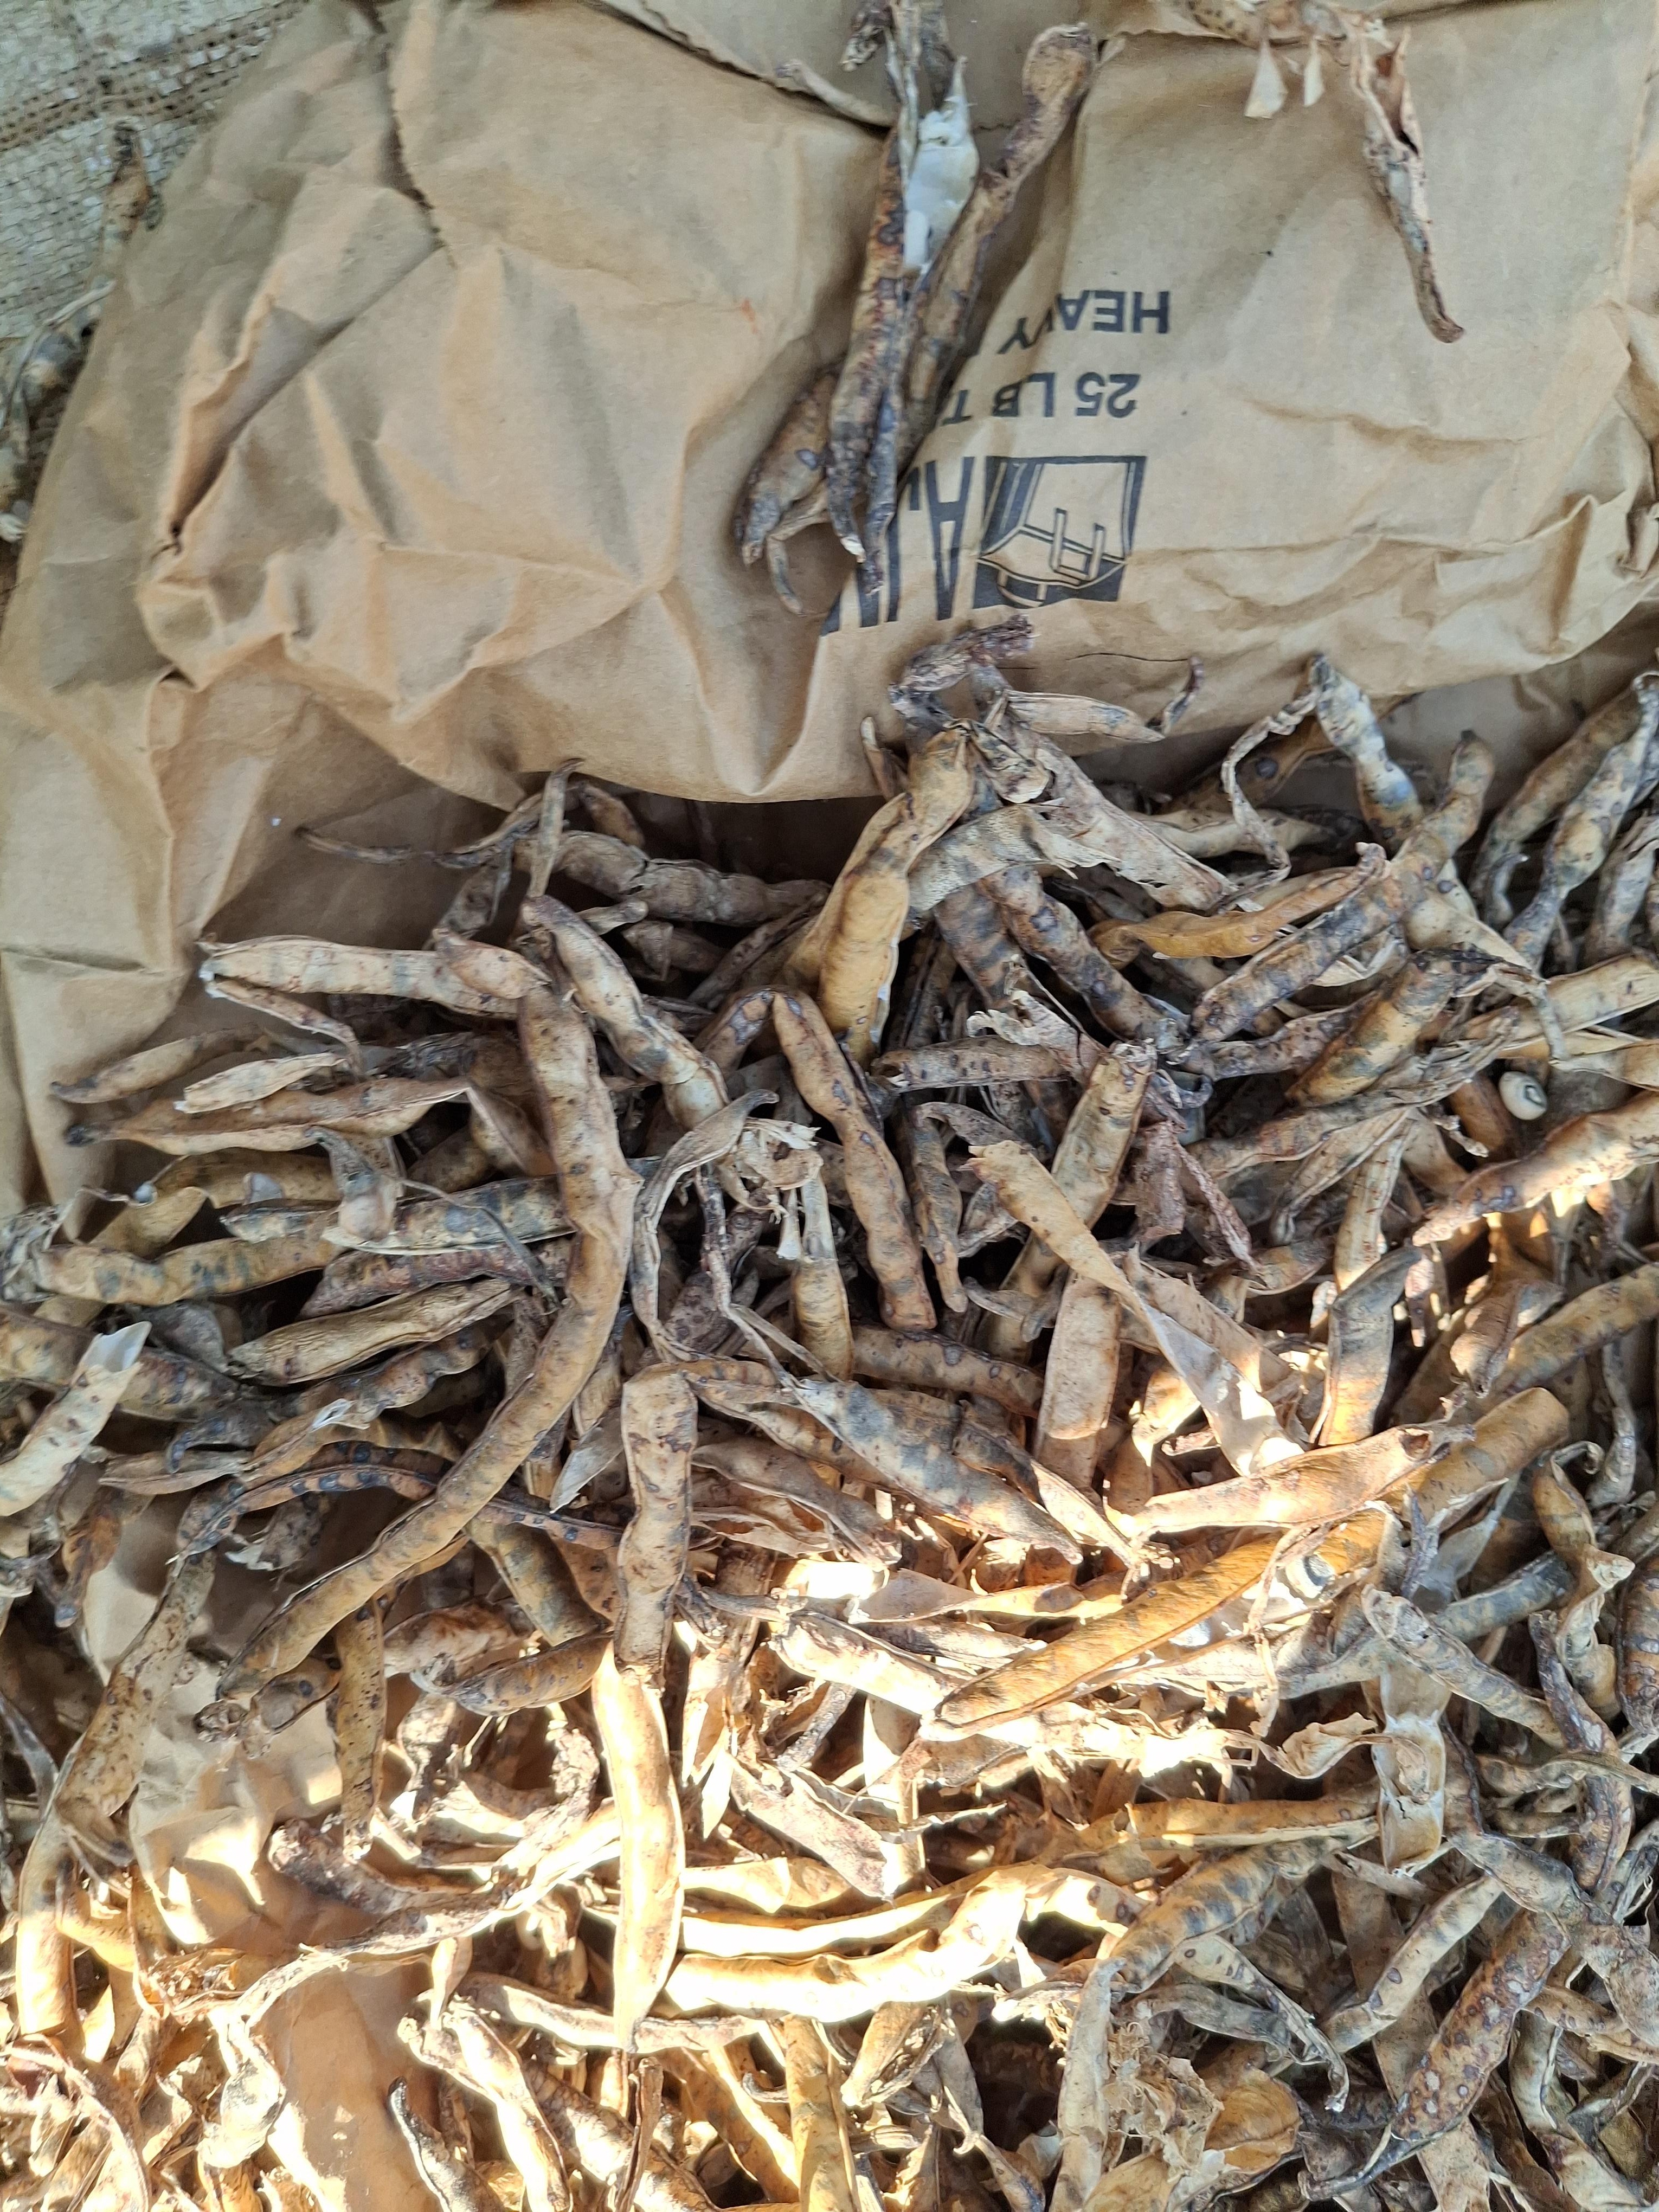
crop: cowpea
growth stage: harvest
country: Nigeria
